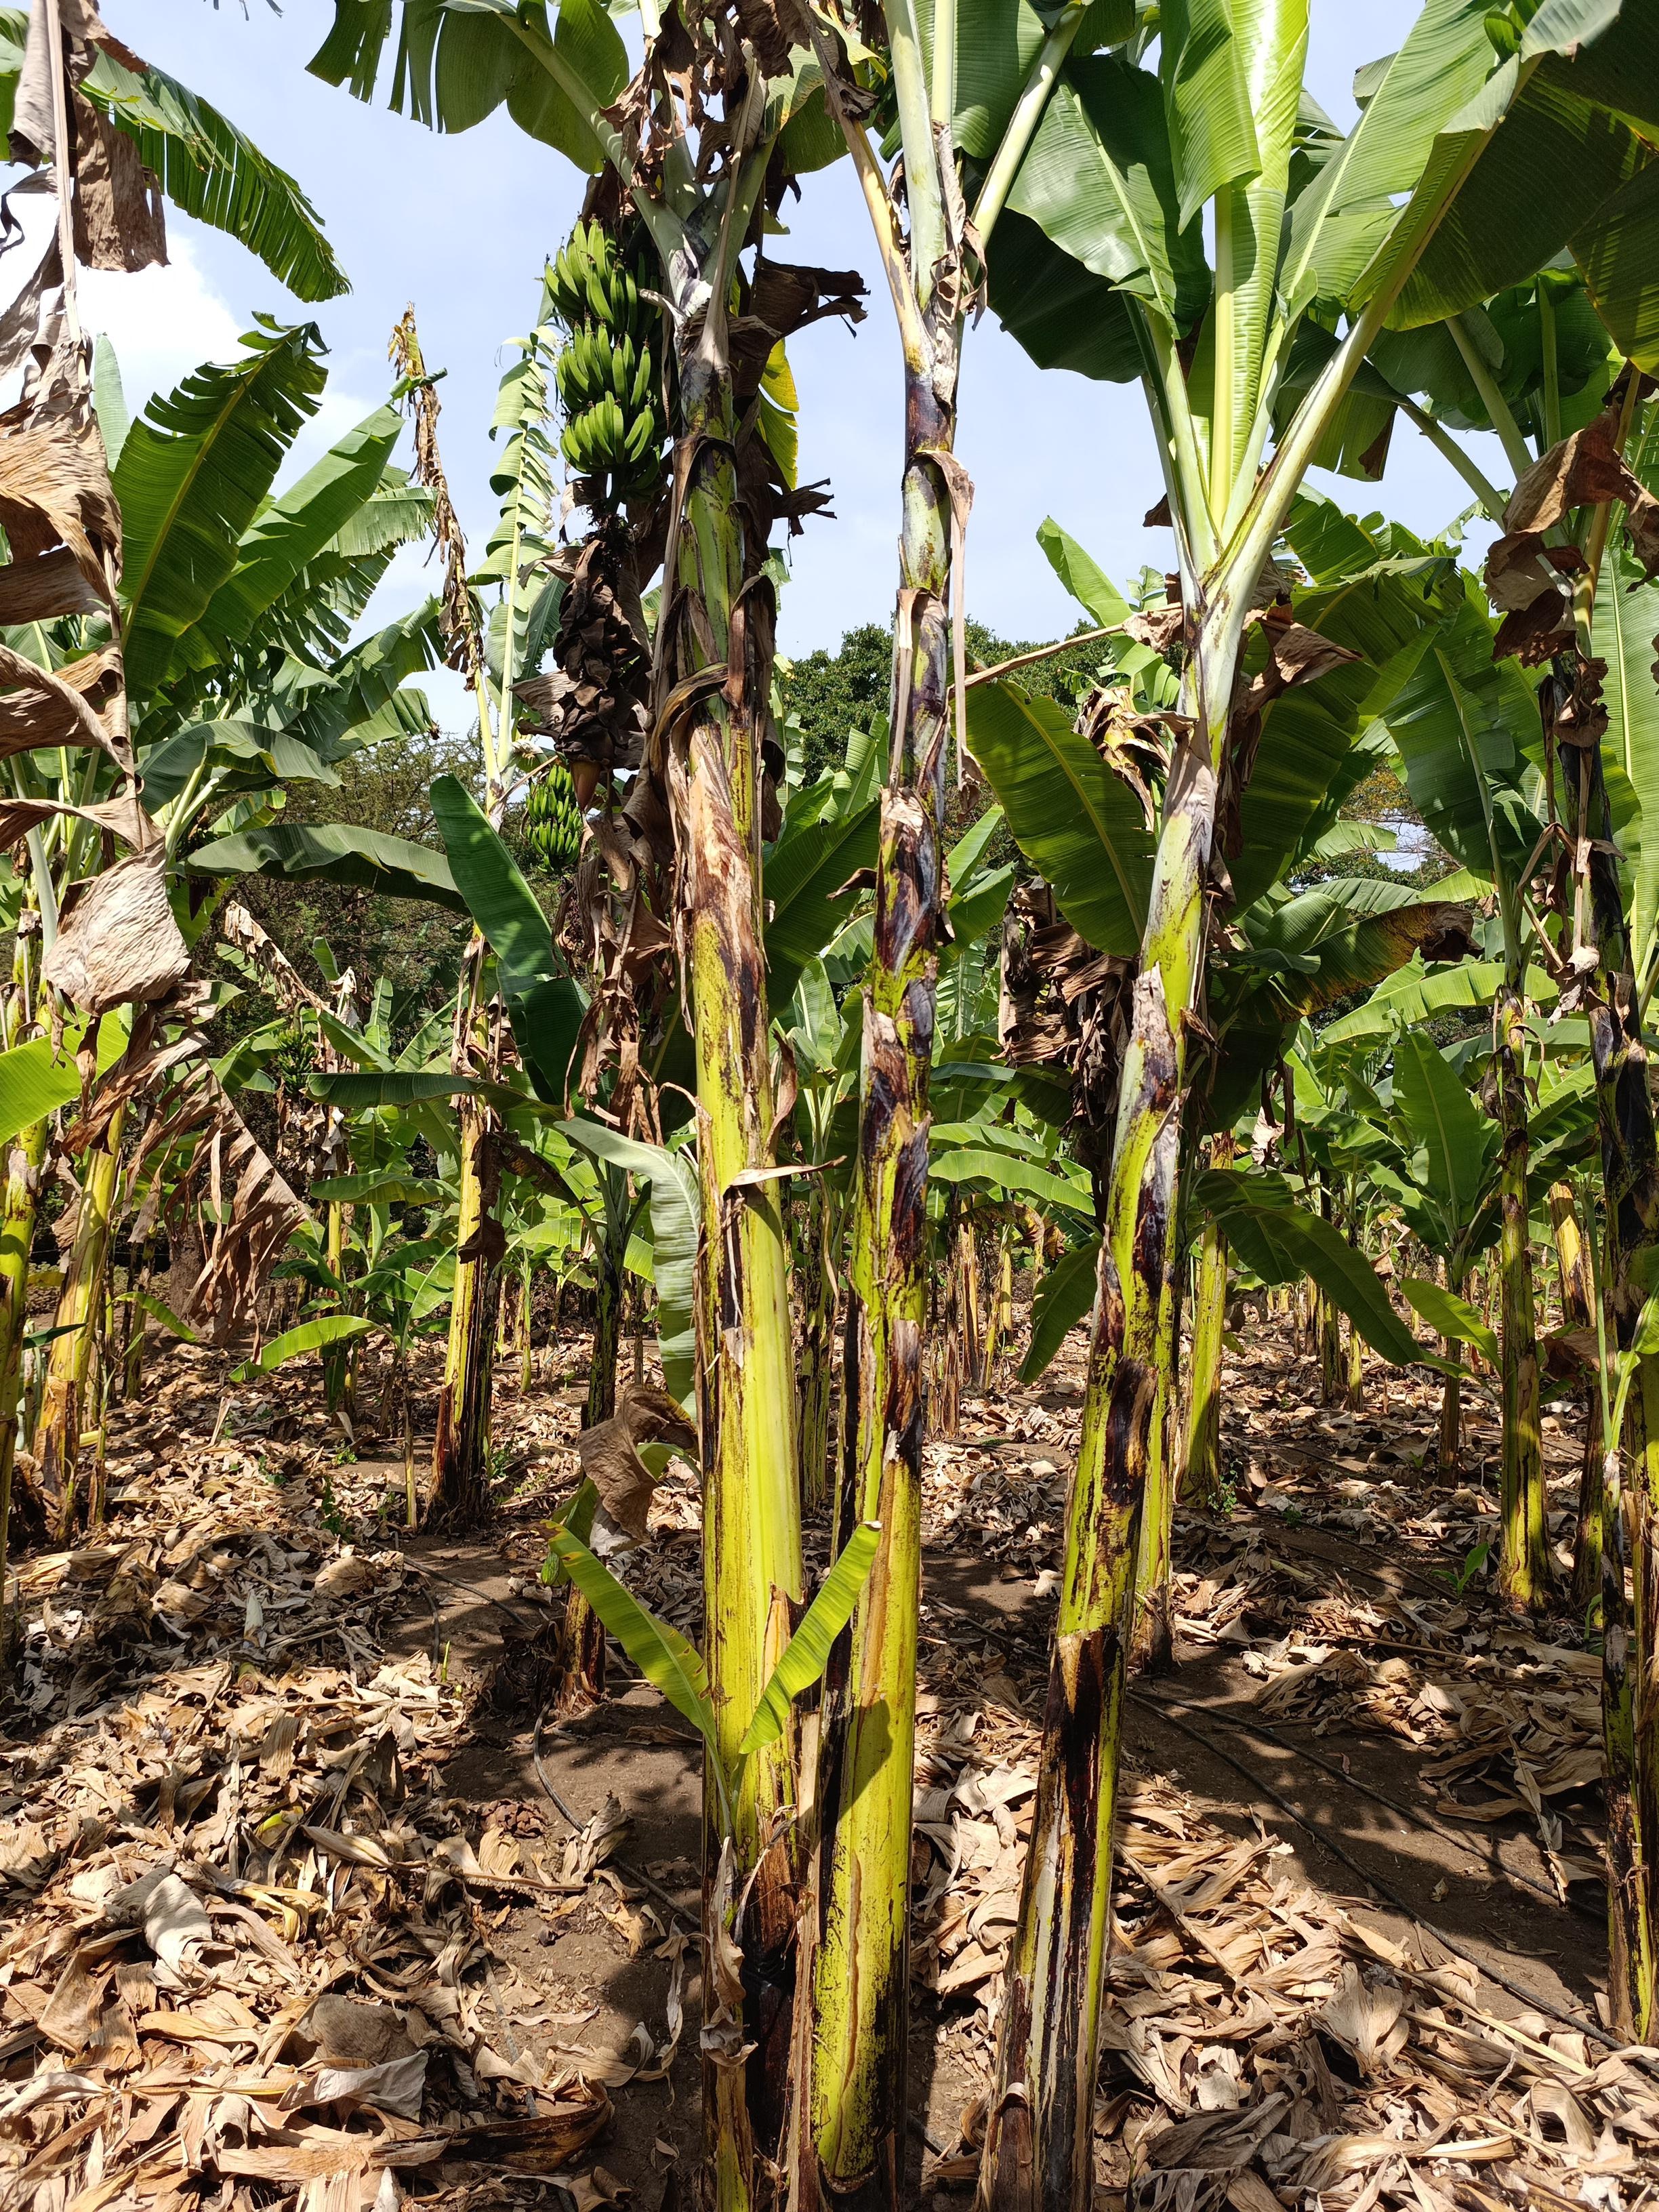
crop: banana
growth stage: development fruit
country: Tanzania
